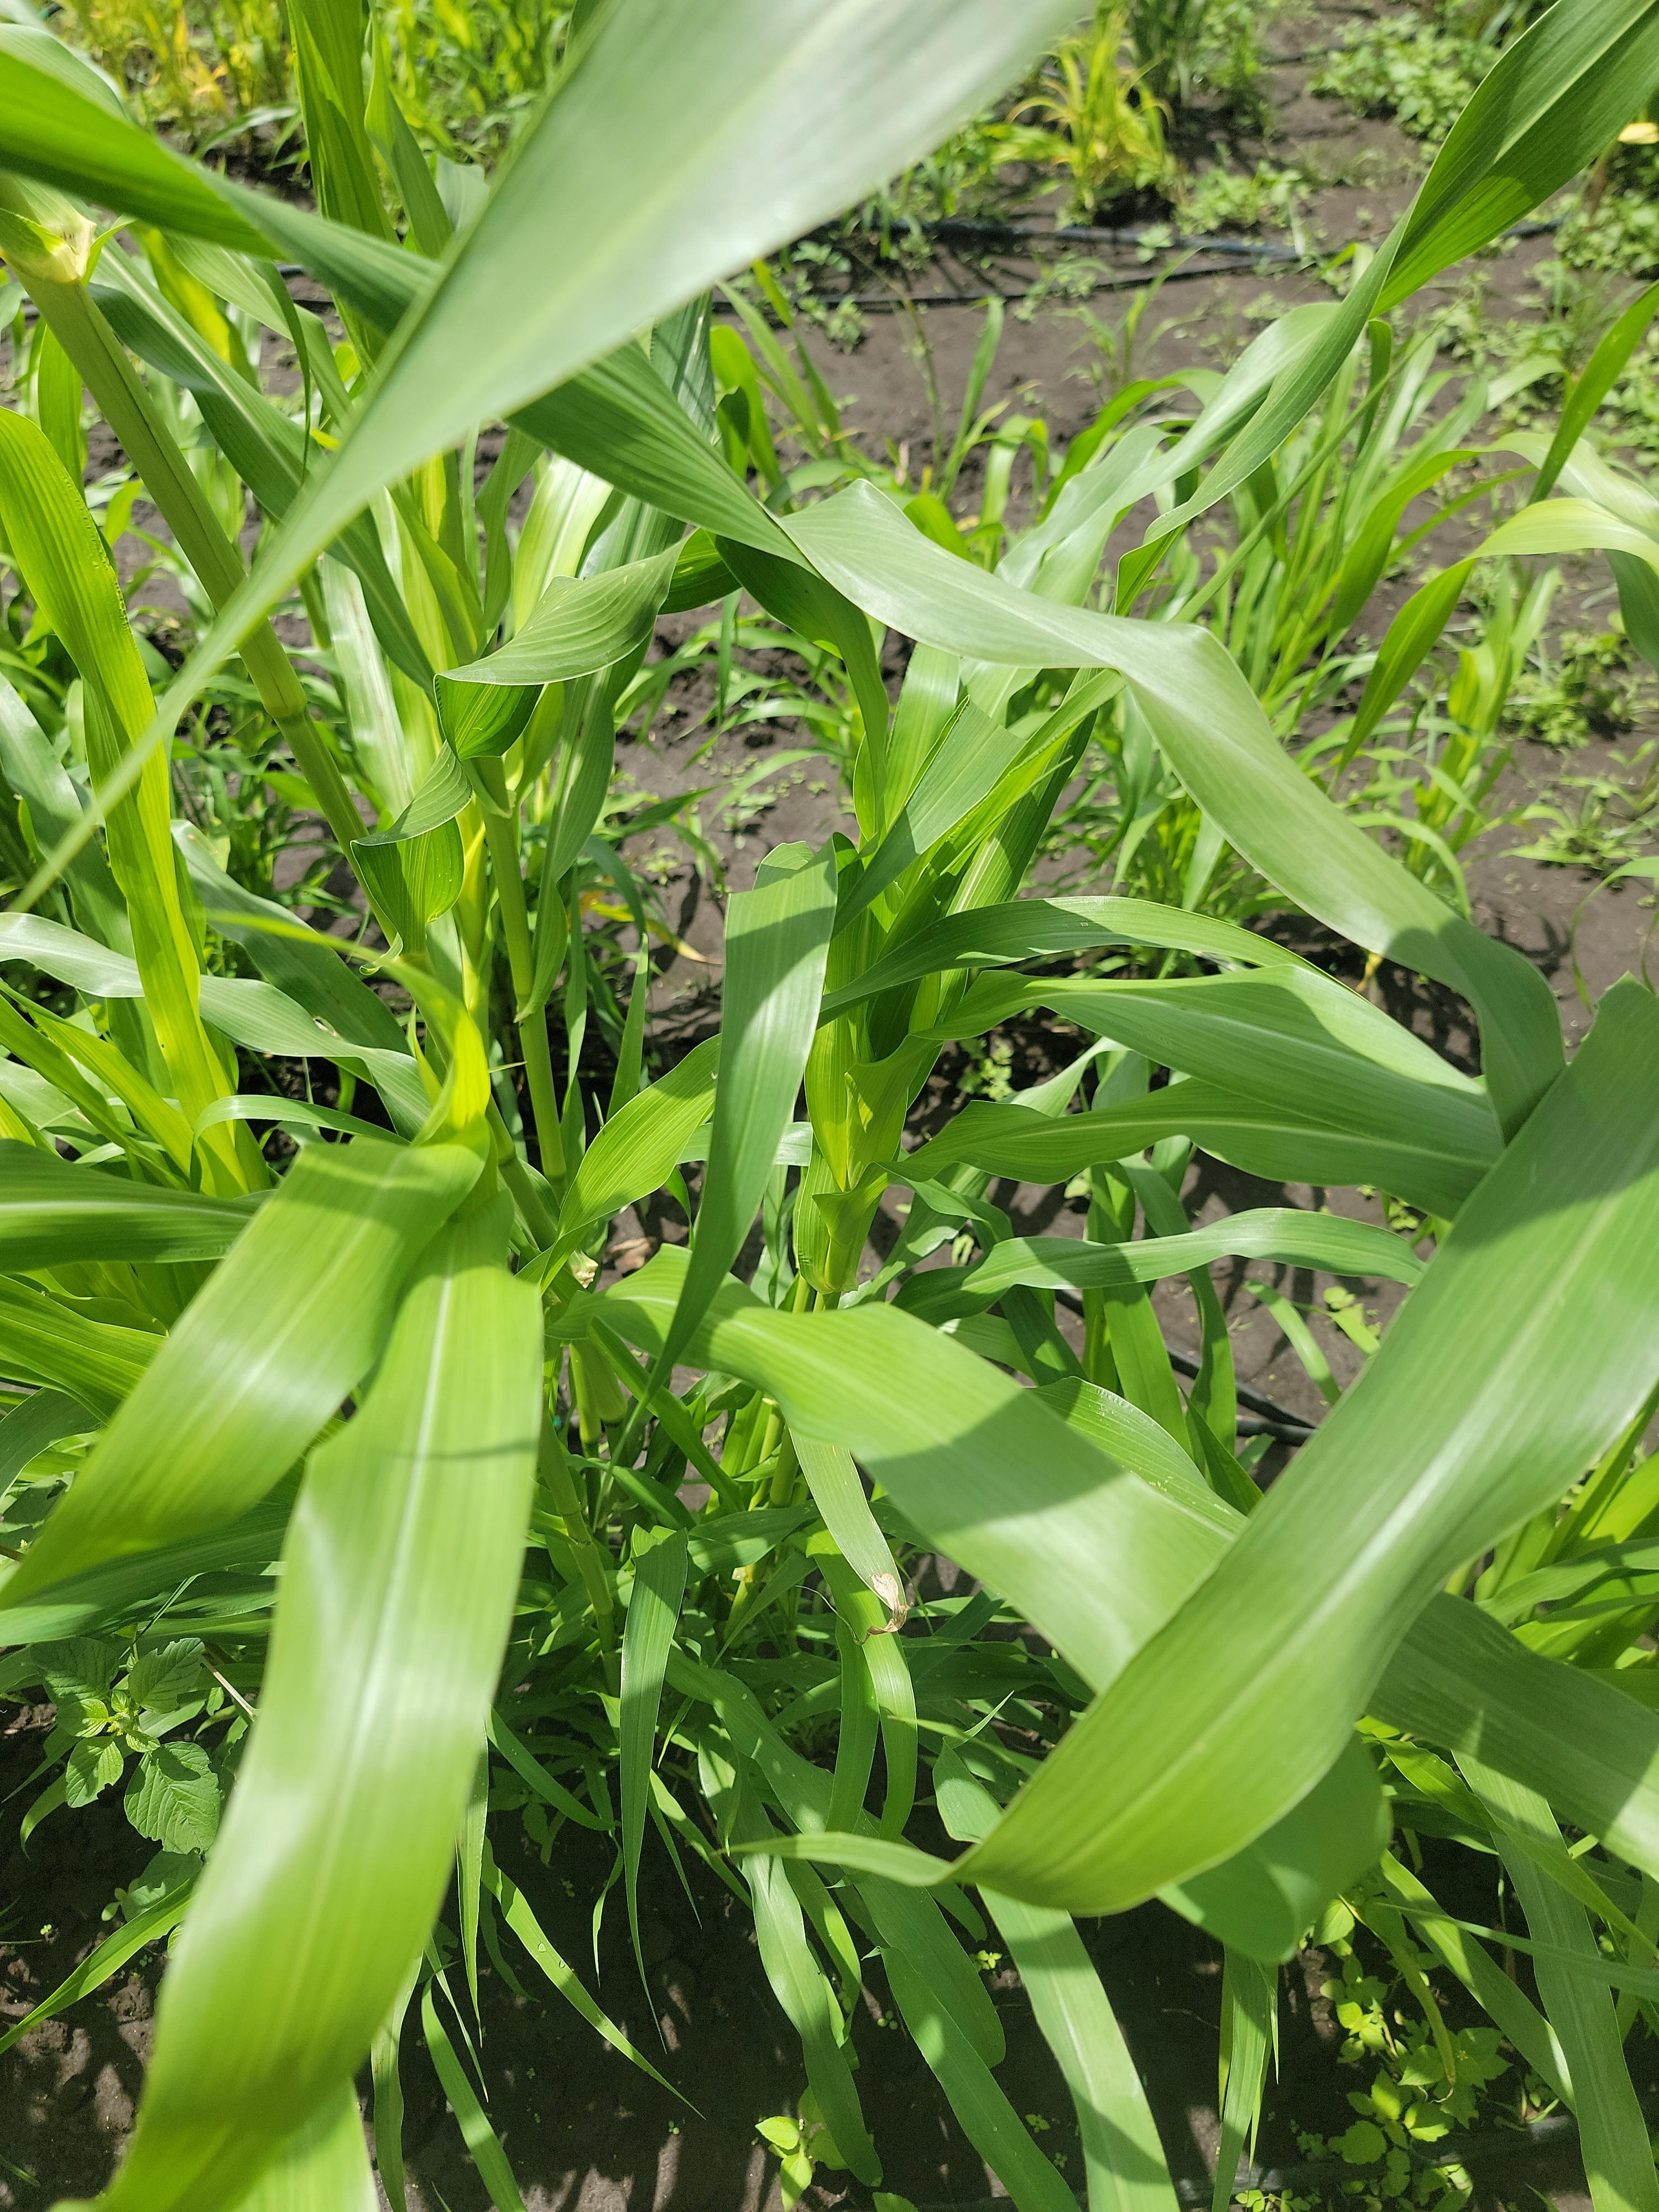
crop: pearl millet
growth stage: heading tuber
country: Tanzania
